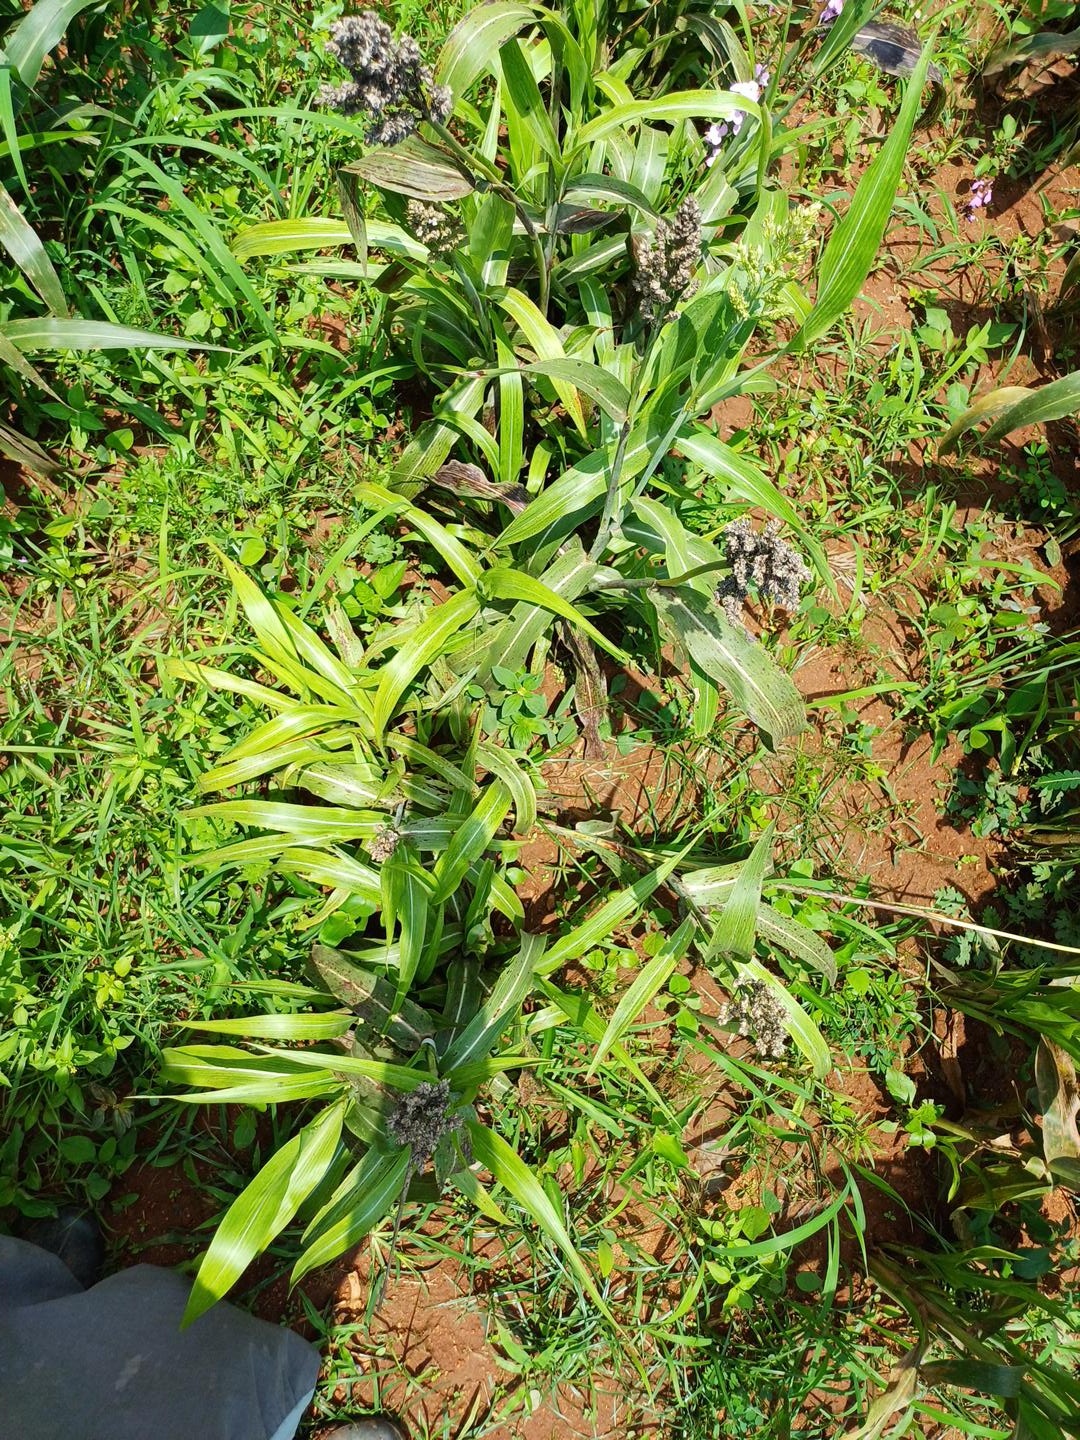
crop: sorghum
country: Kenya
